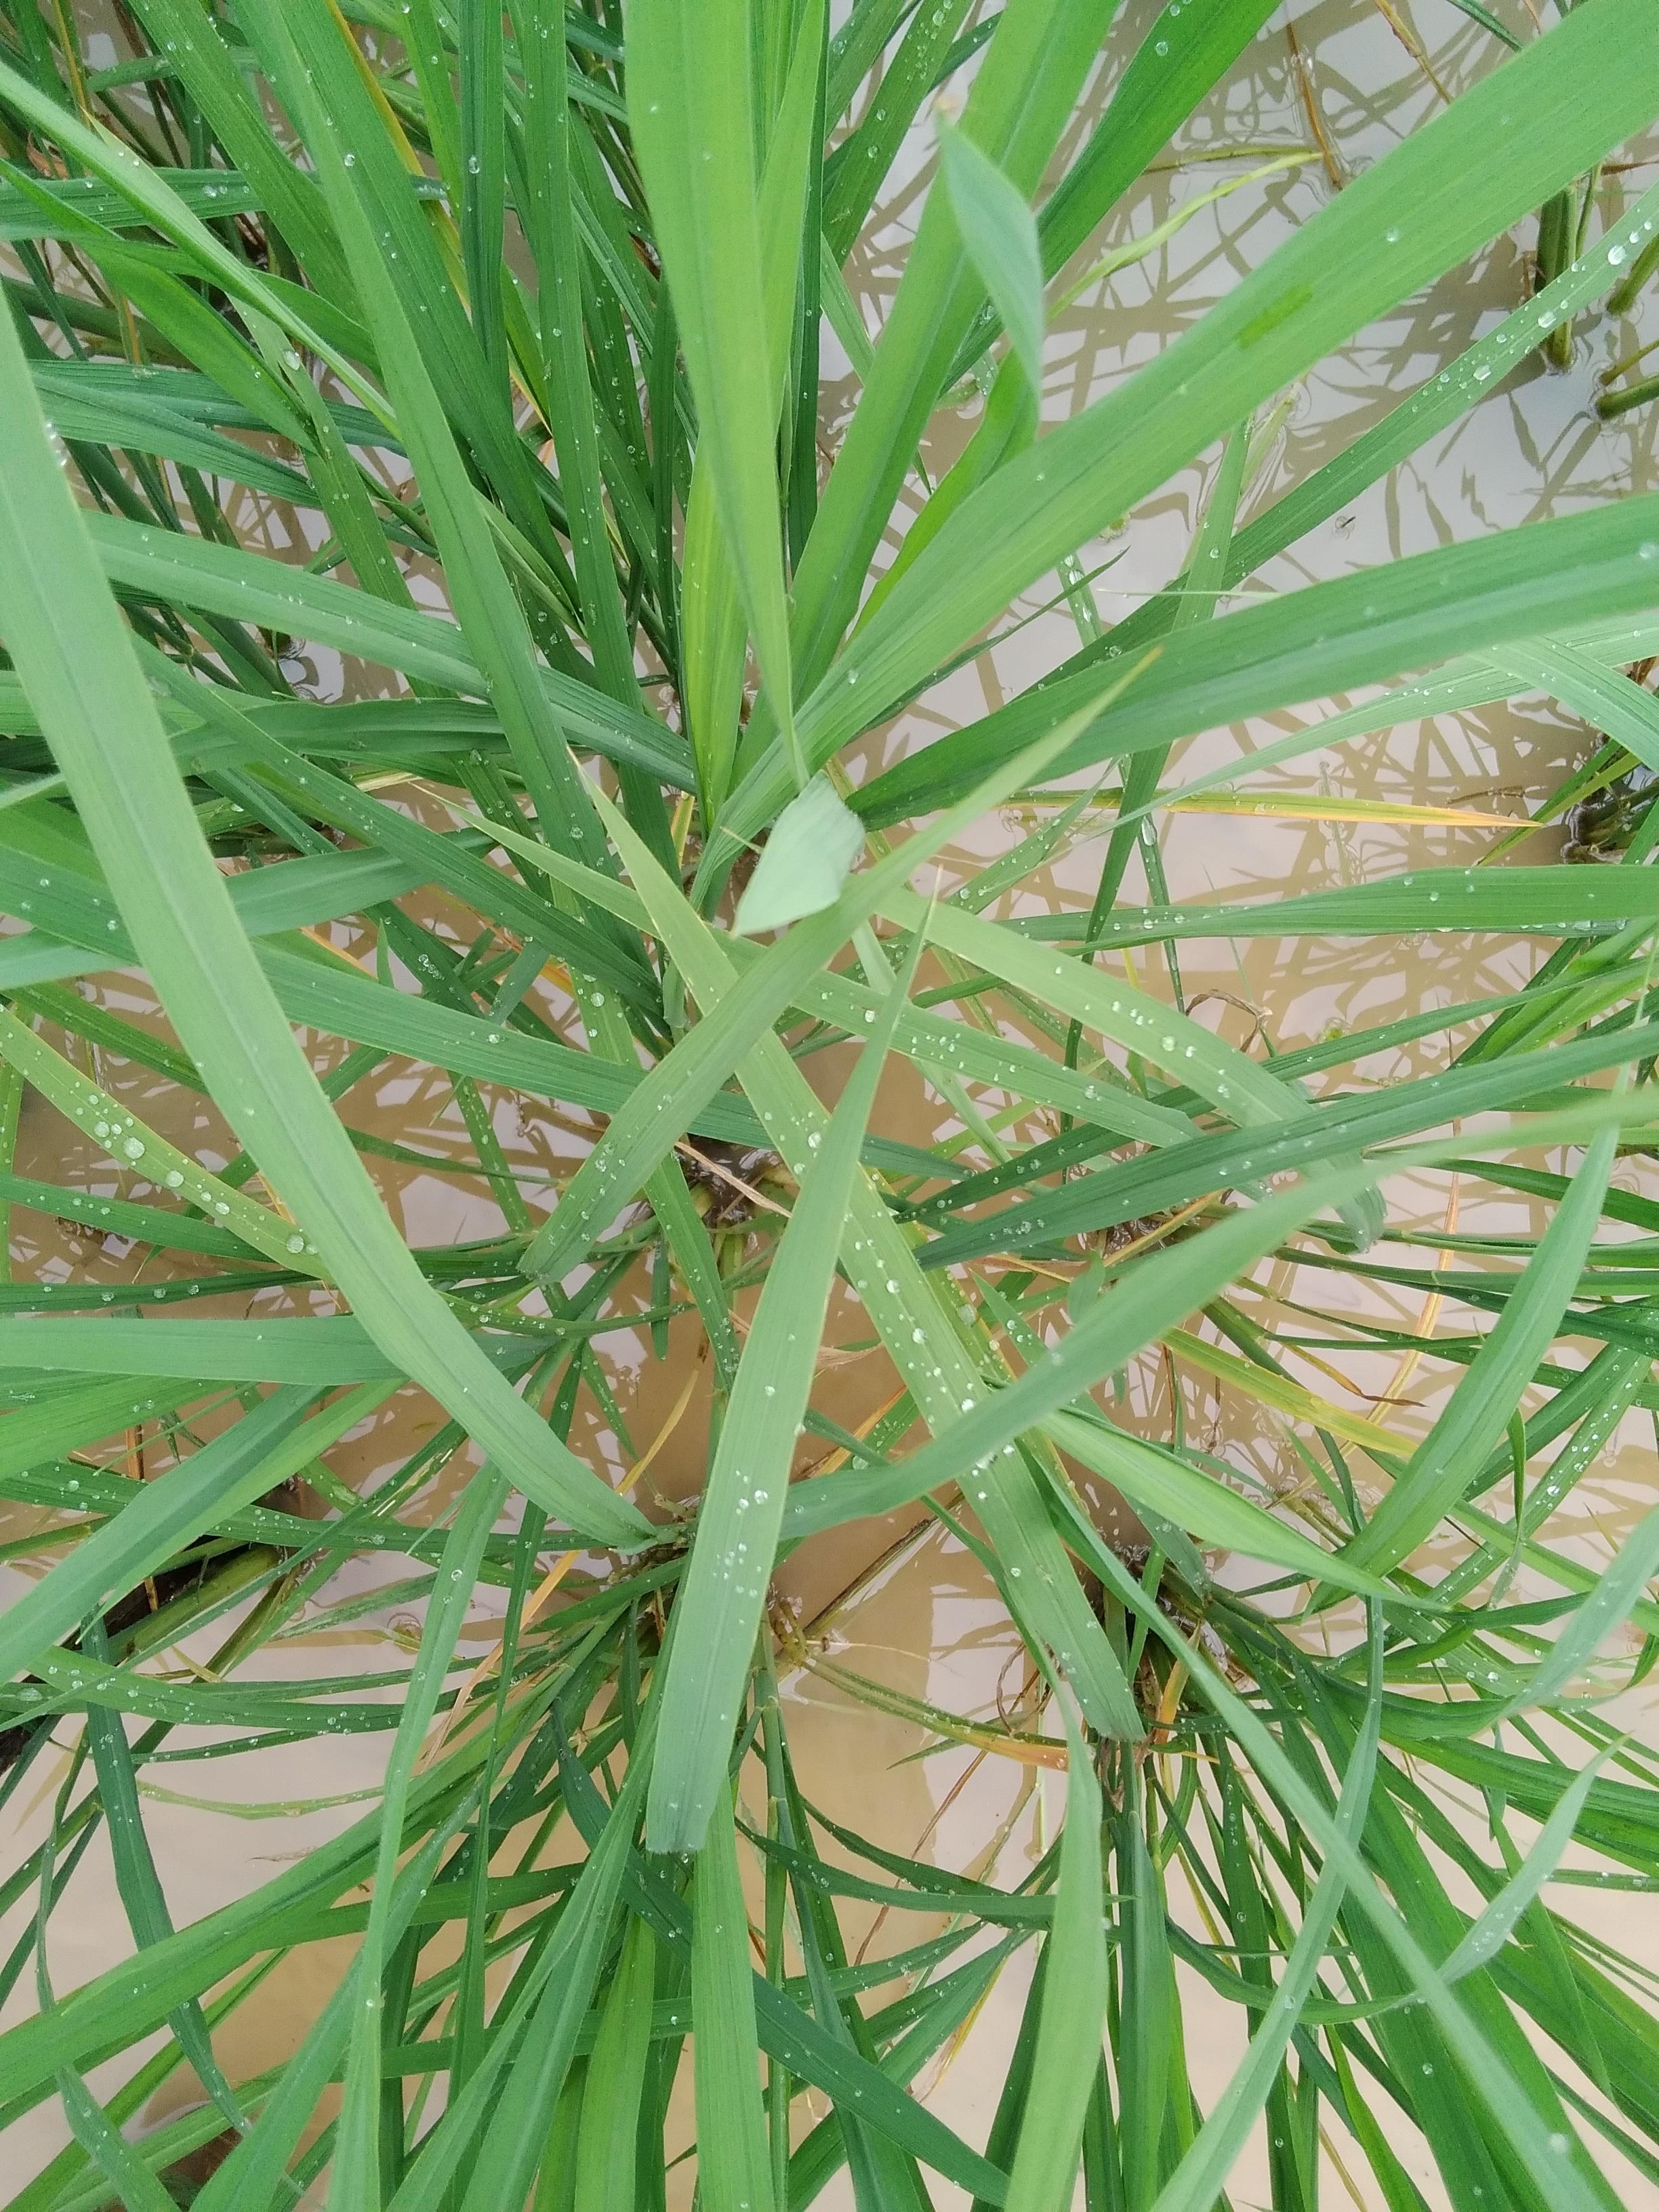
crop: rice
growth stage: elongation stem
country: Nigeria
